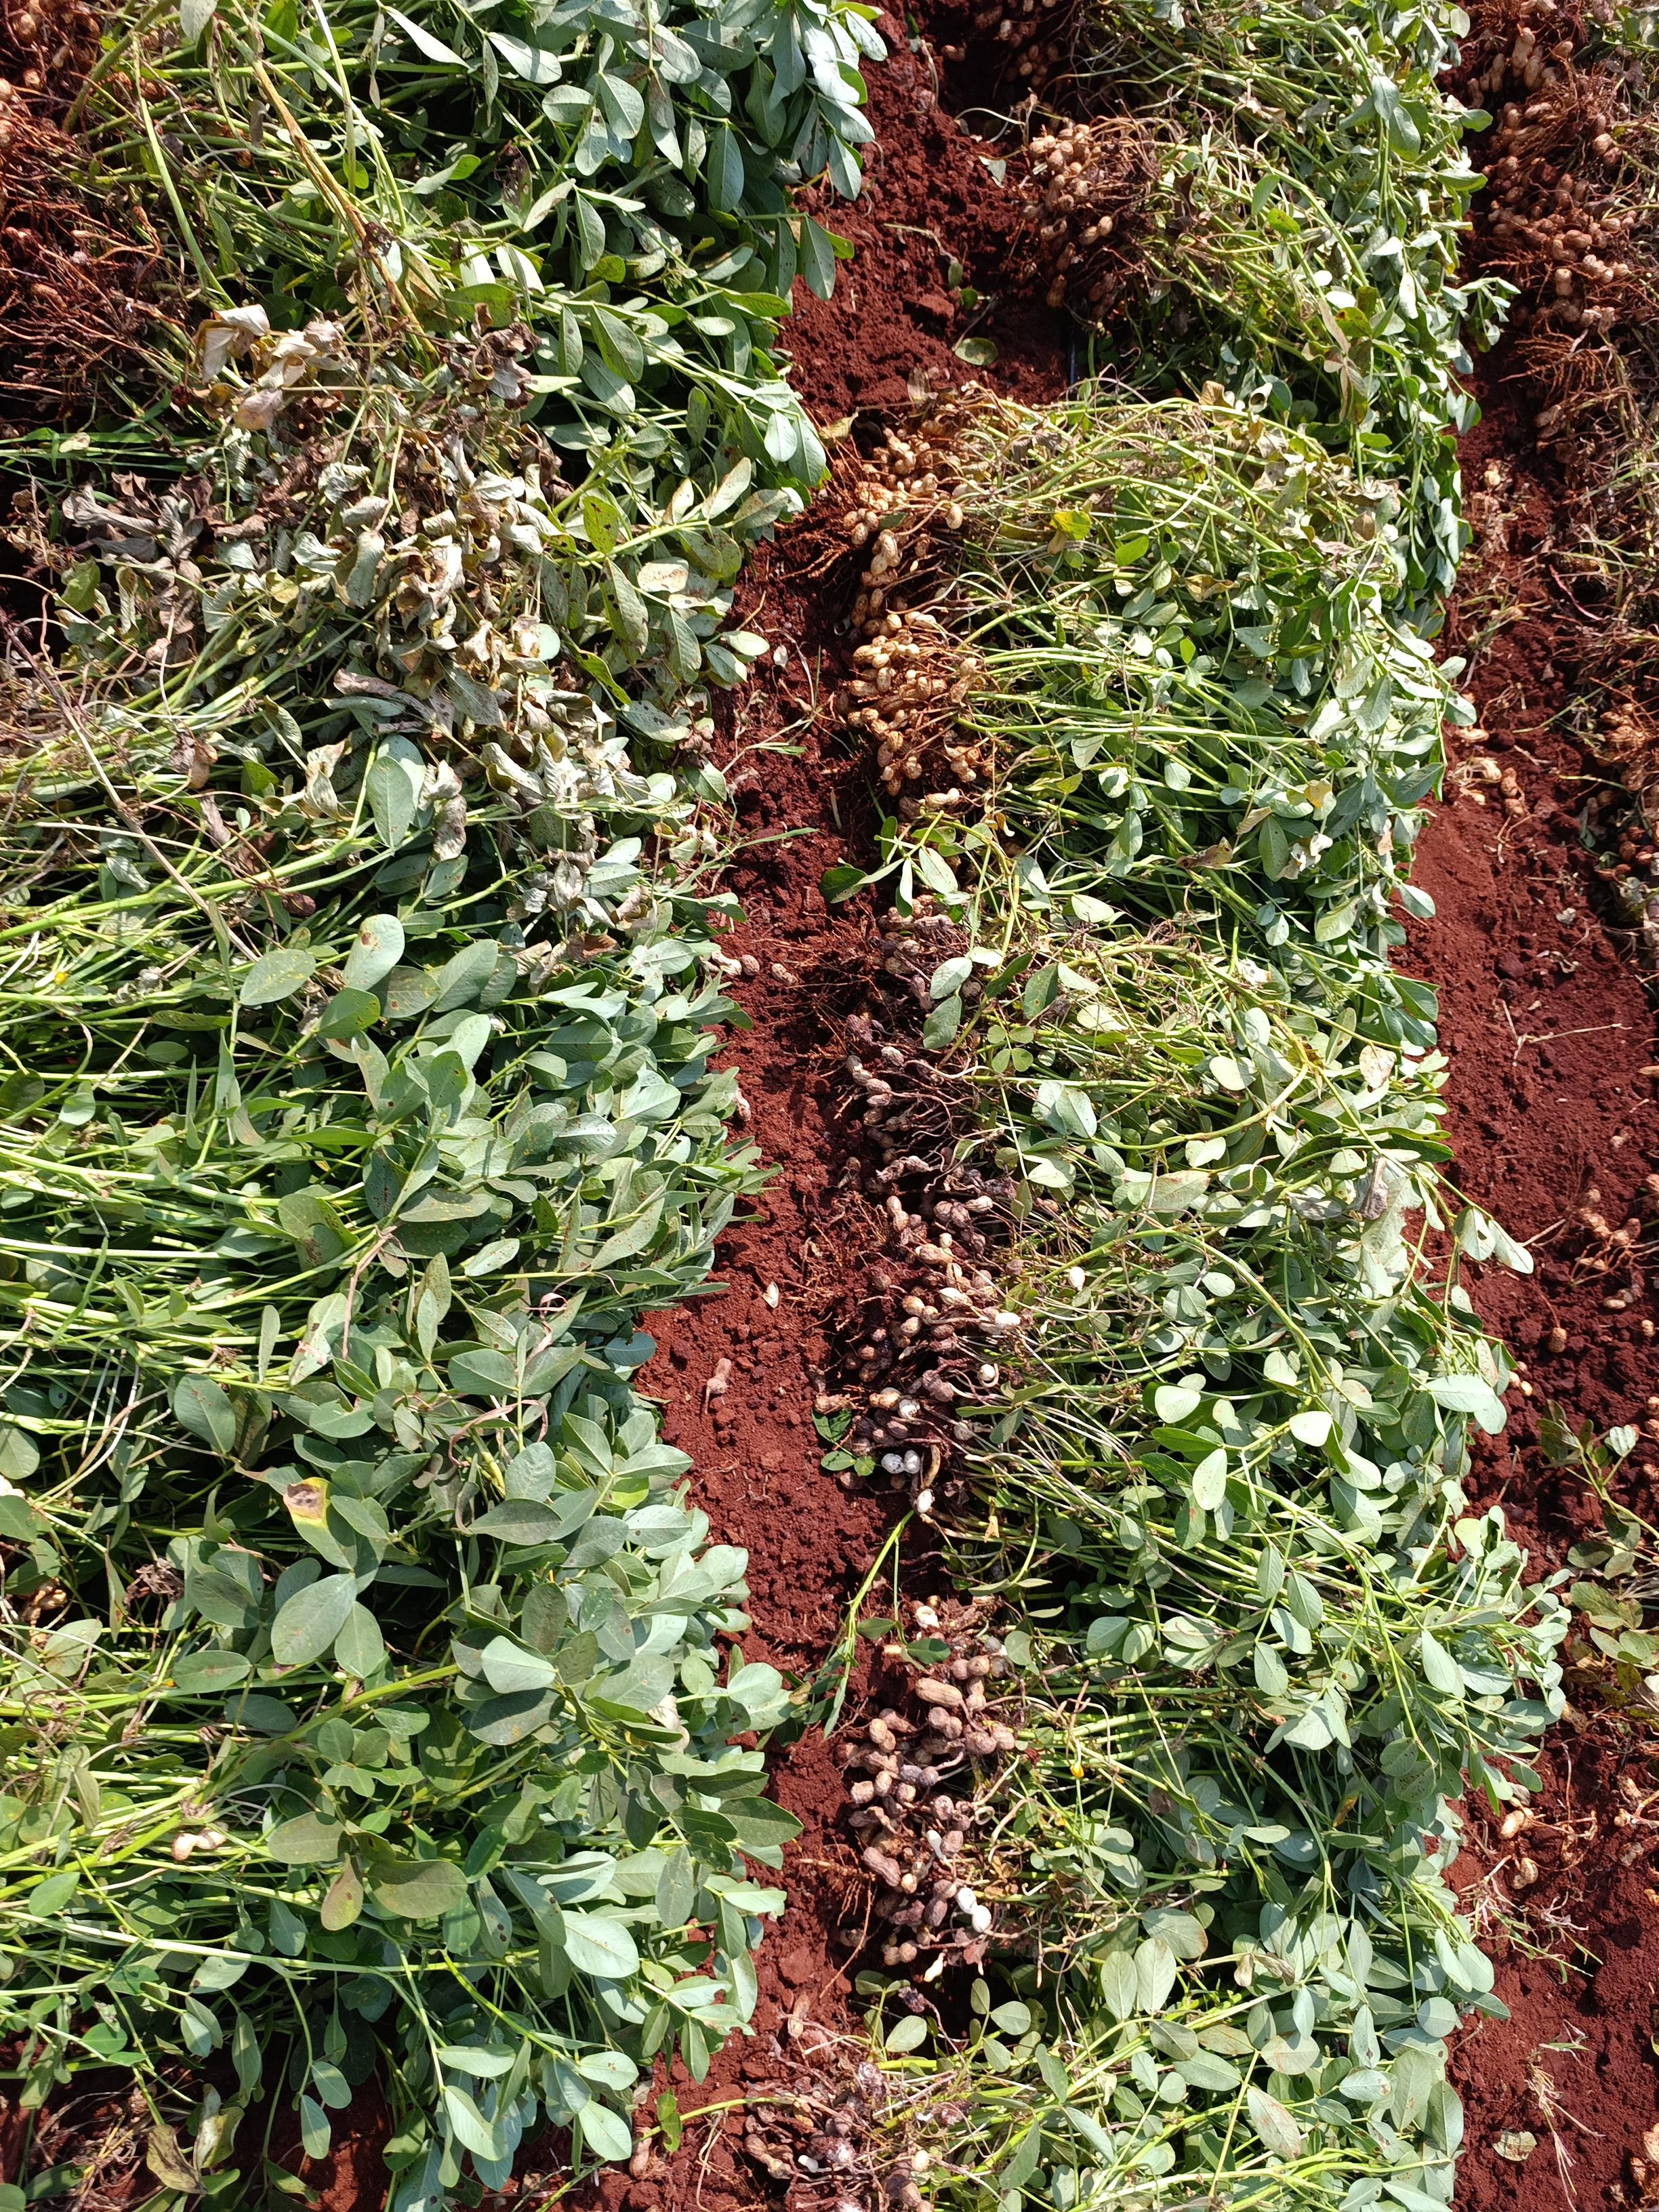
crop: groundnut
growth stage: harvest
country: Kenya
